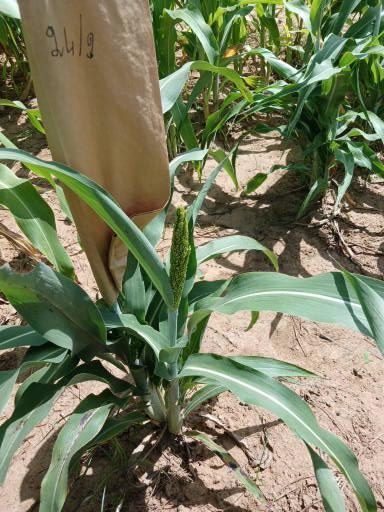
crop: sorghum
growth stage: heading tuber
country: Senegal
